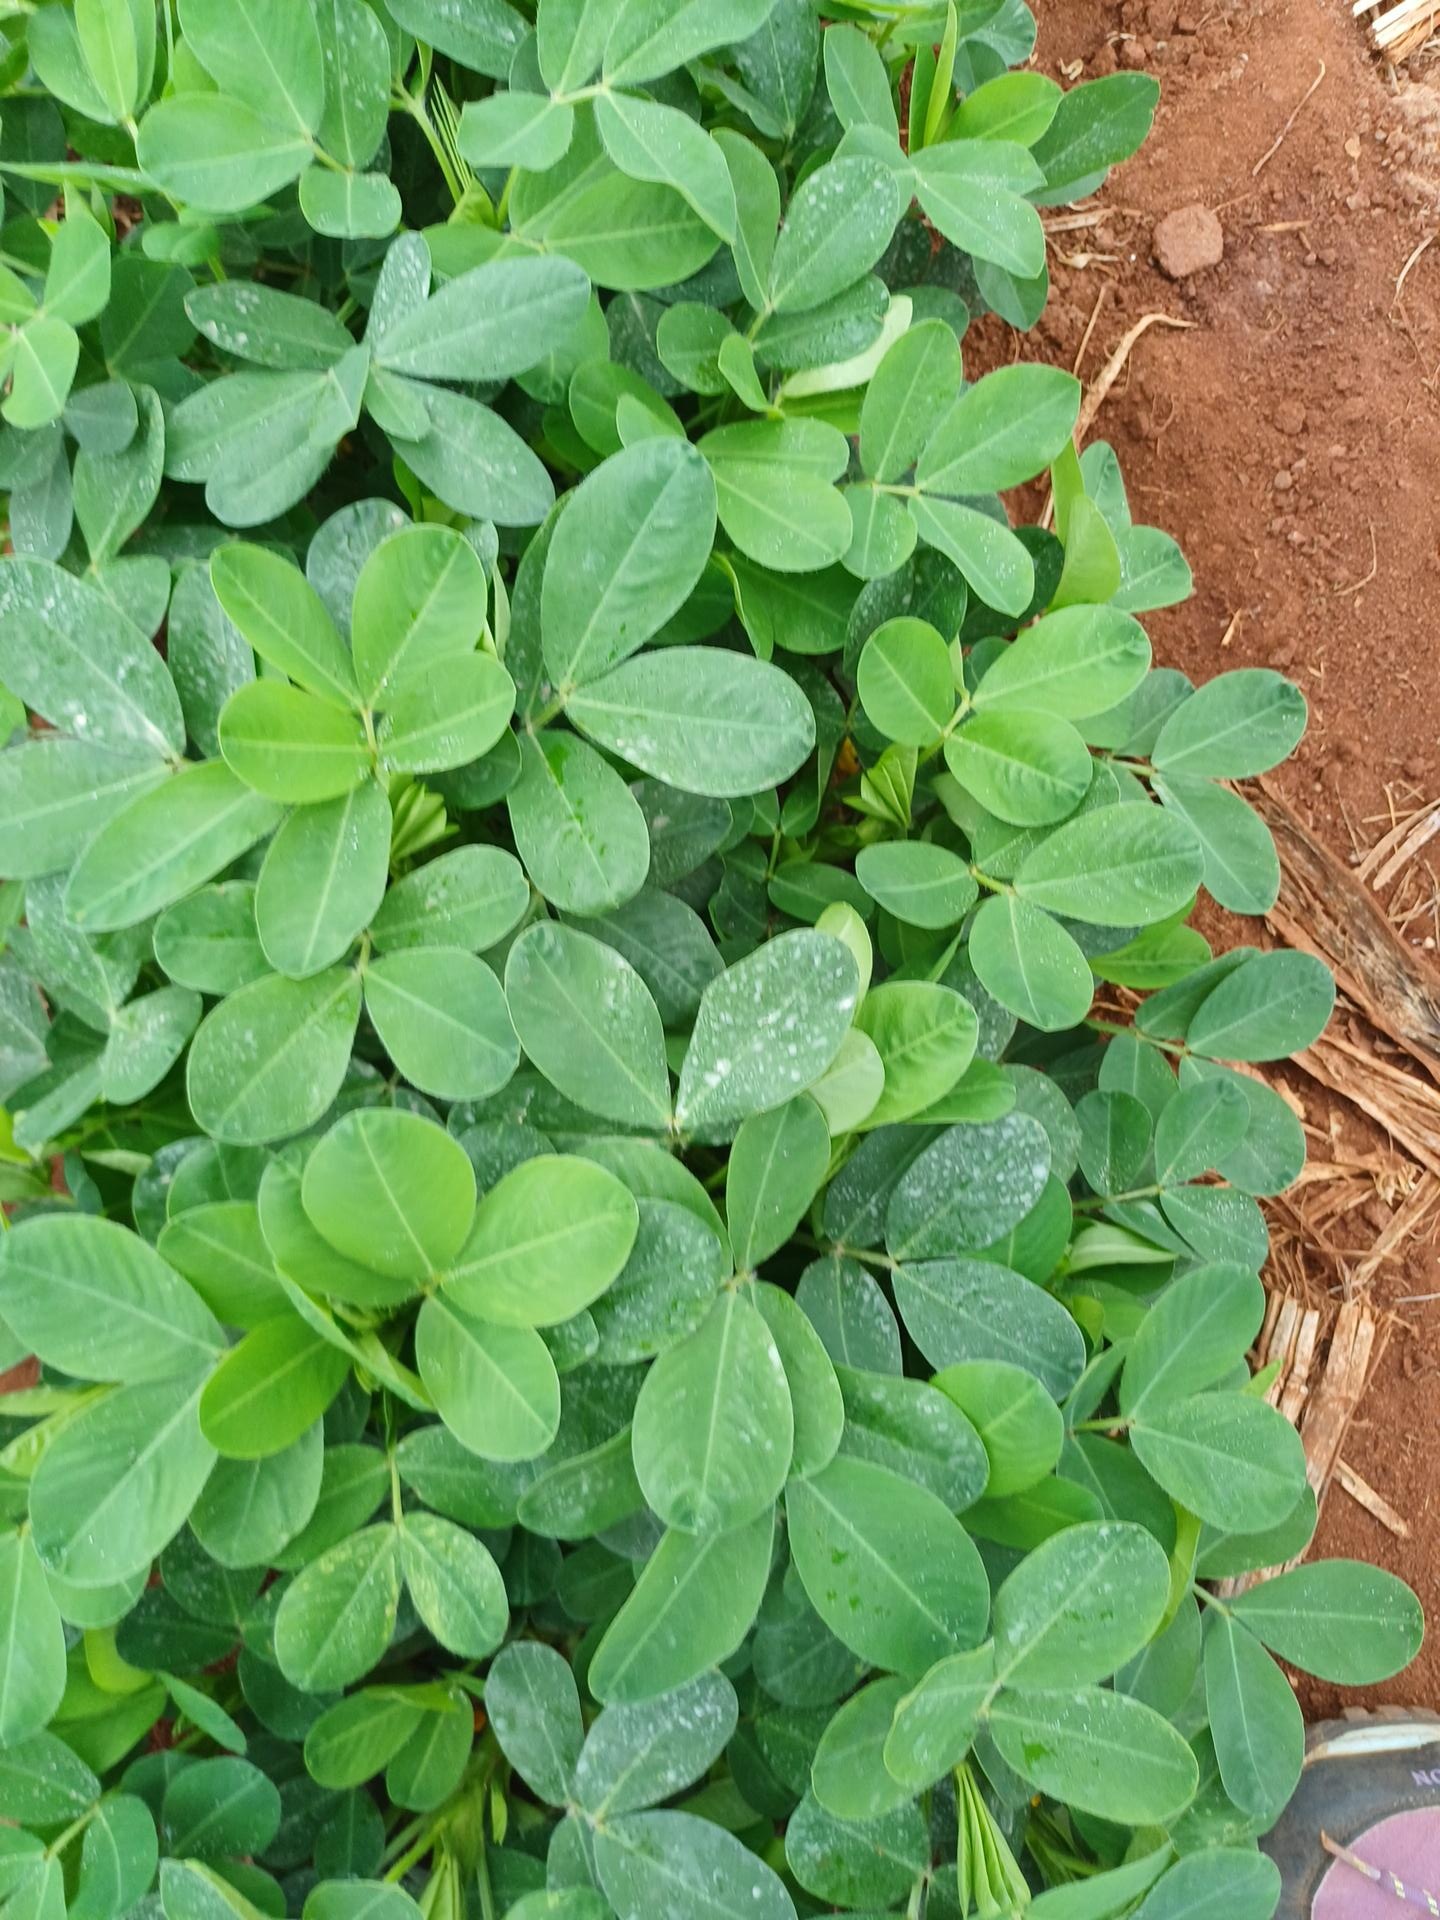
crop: groundnut
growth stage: flowering
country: Kenya
